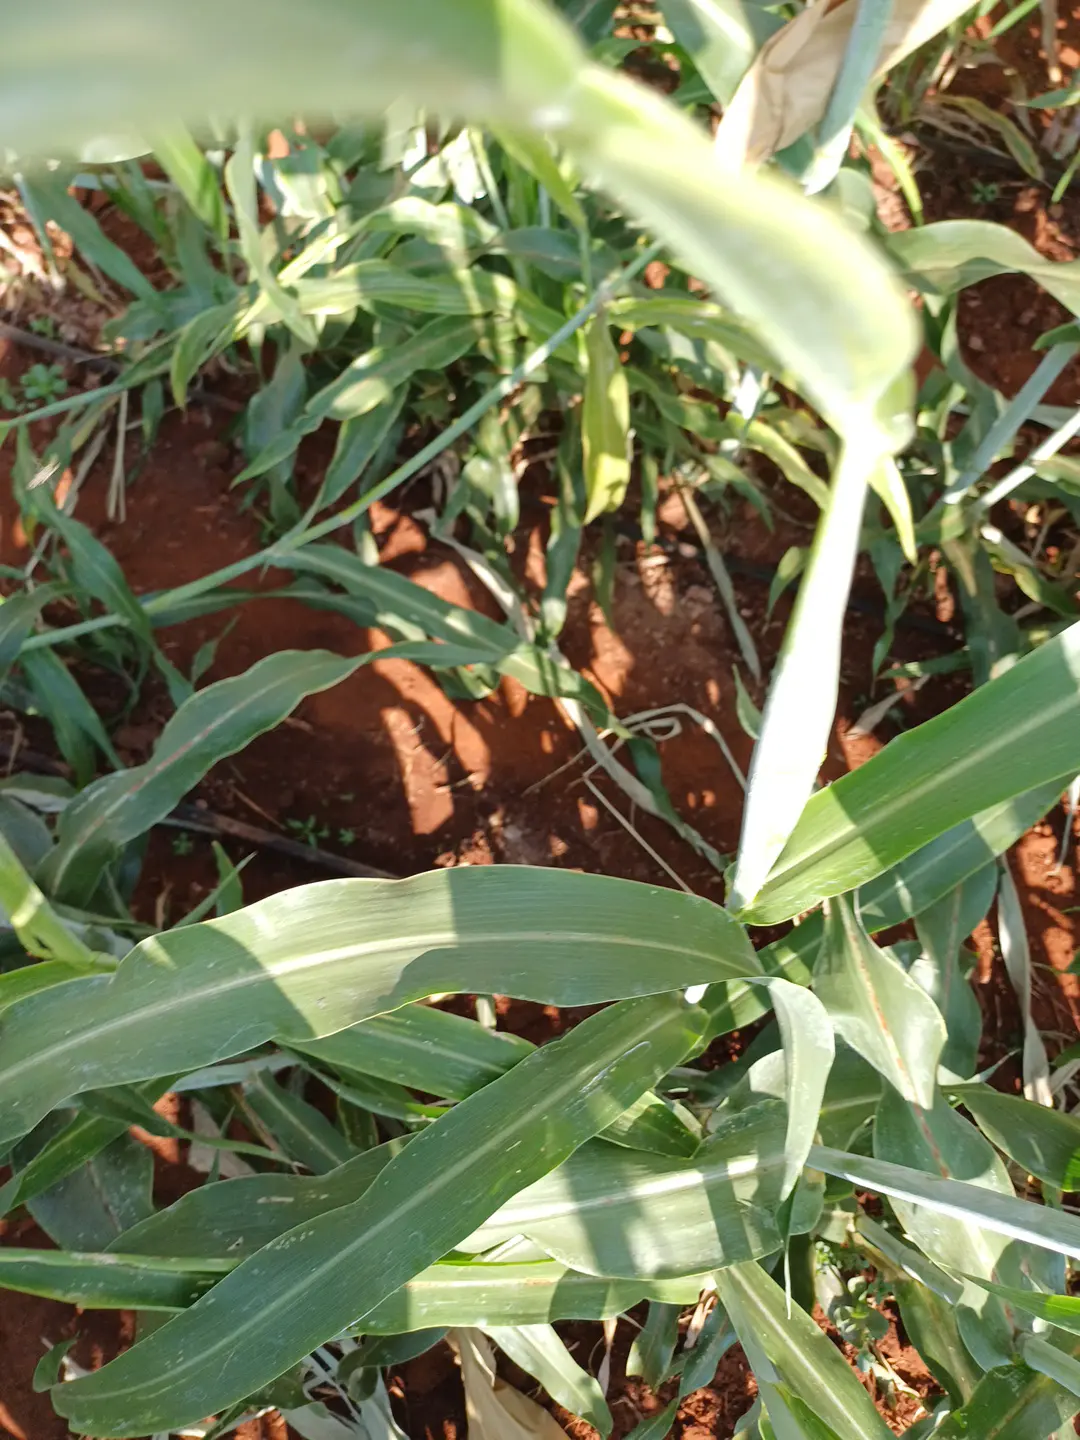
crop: sorghum
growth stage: heading tuber
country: Kenya
